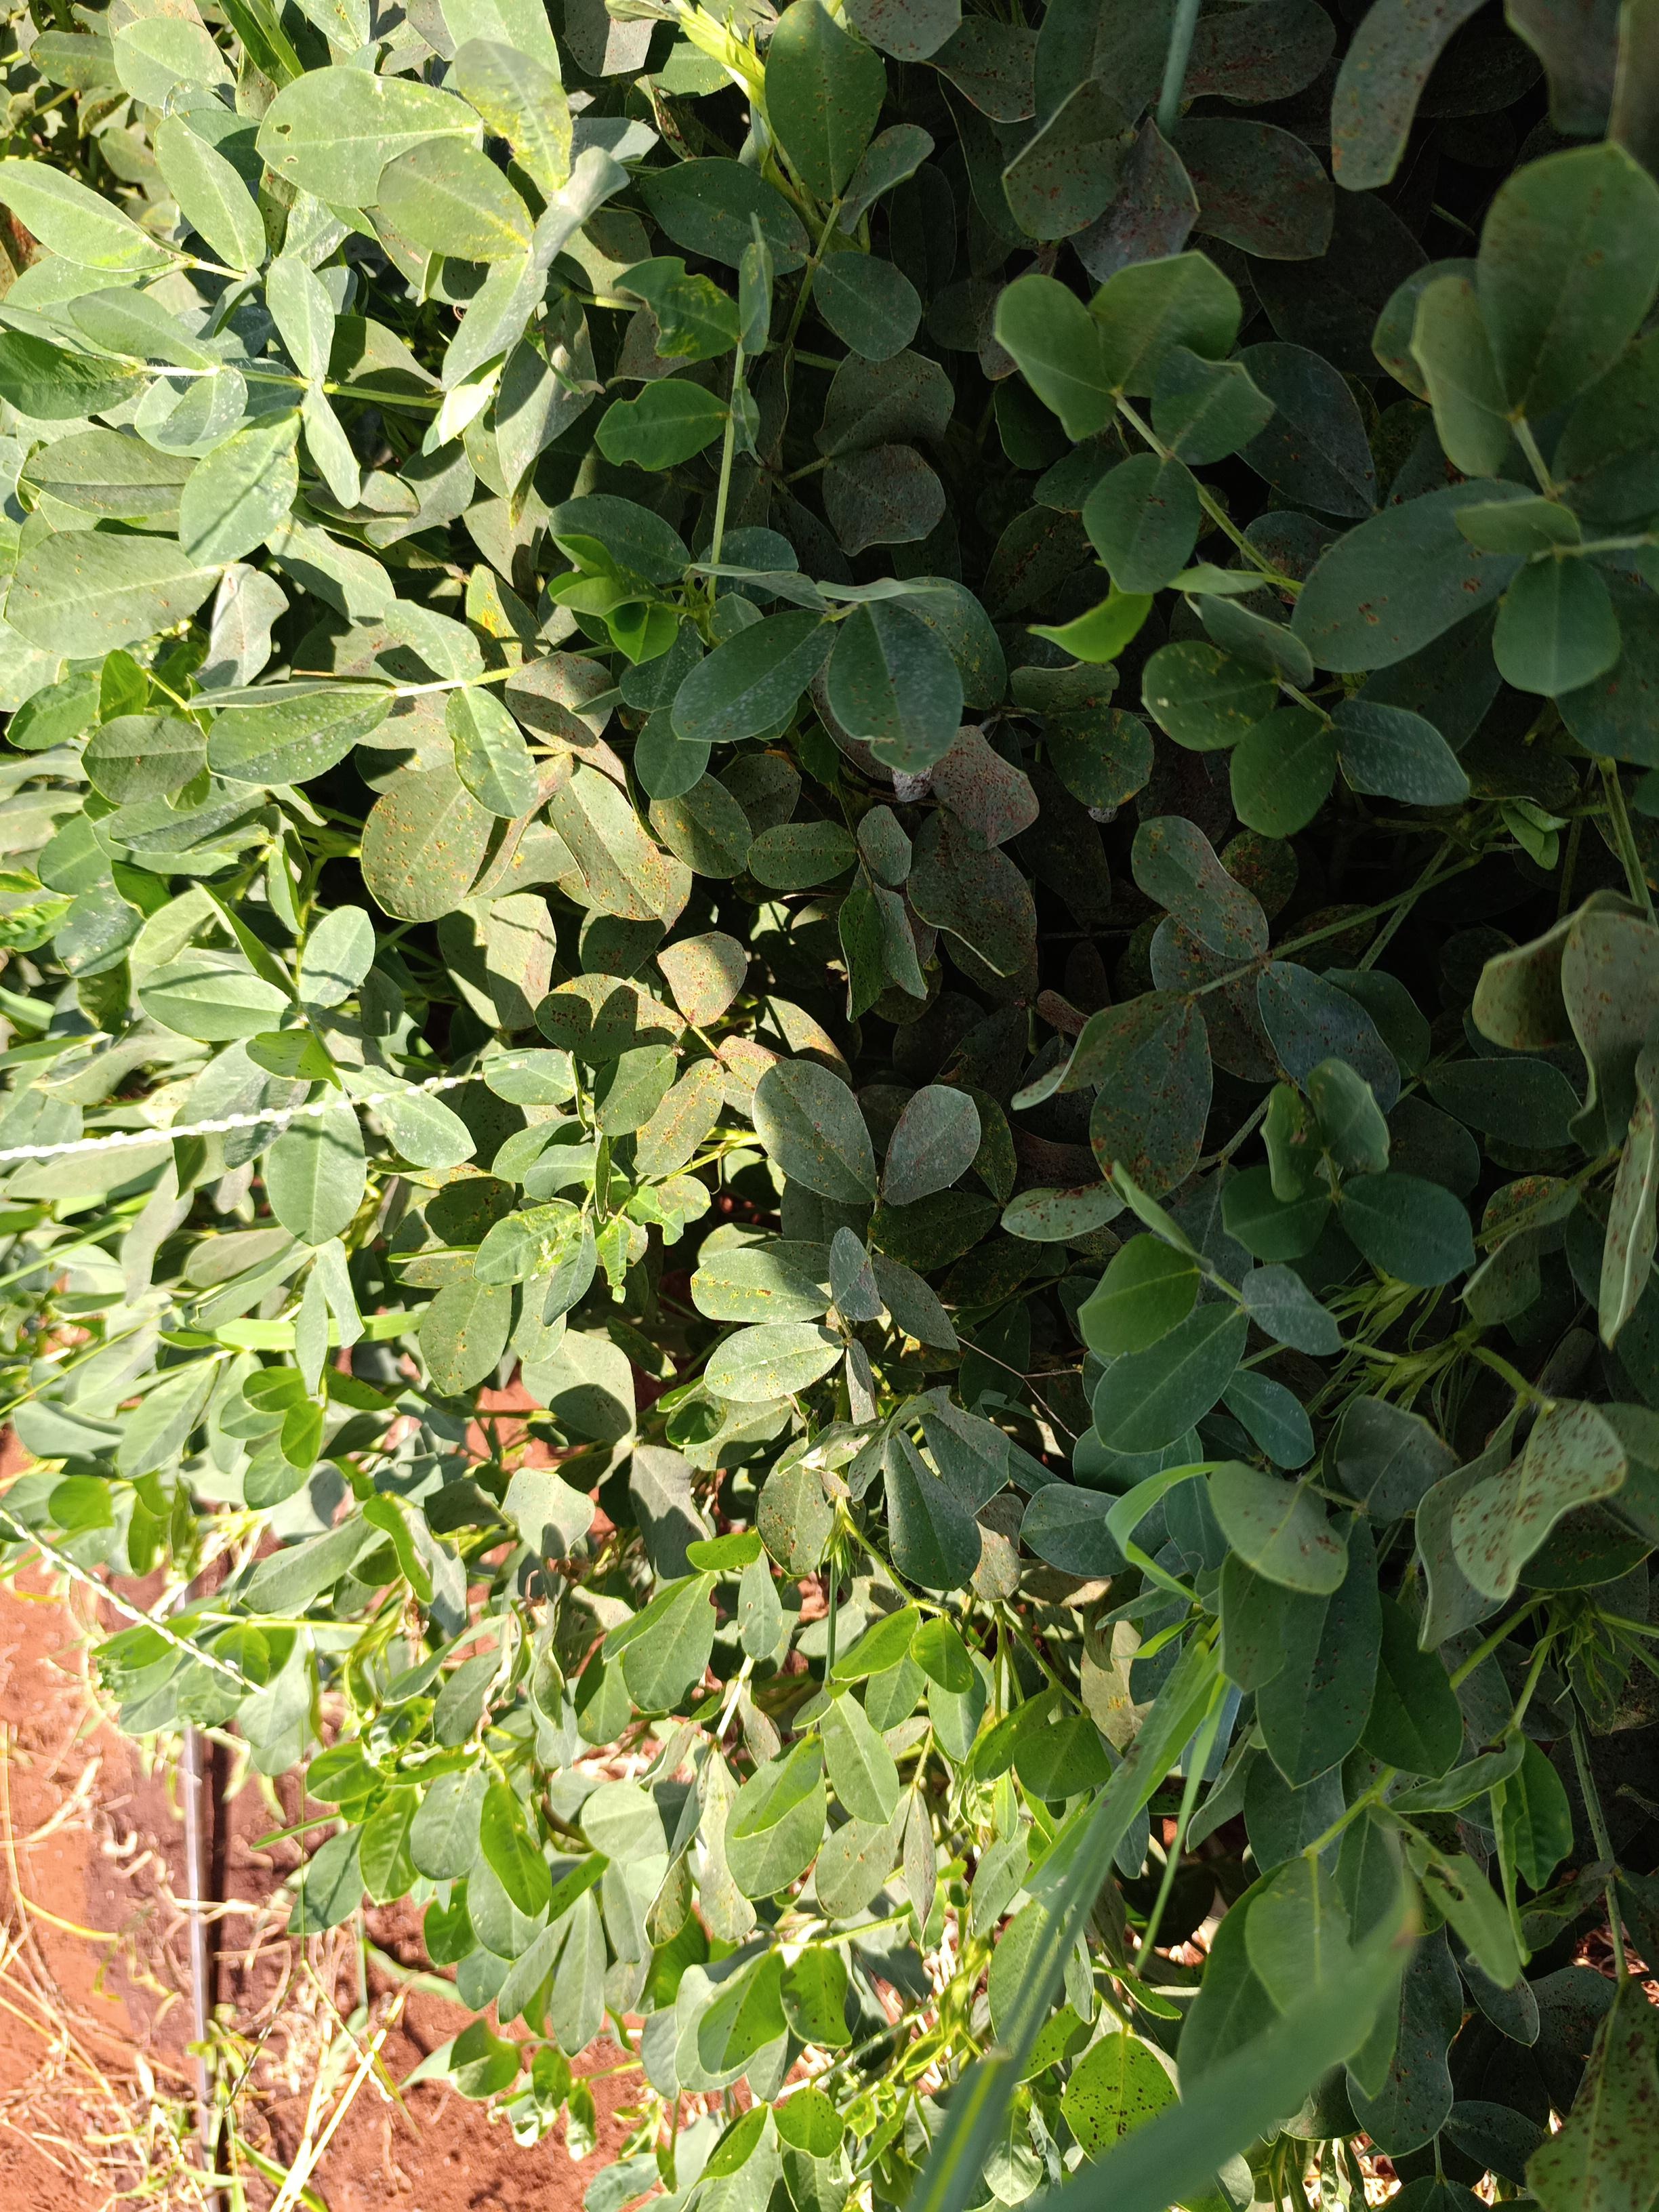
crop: groundnut
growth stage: pegging
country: Kenya
